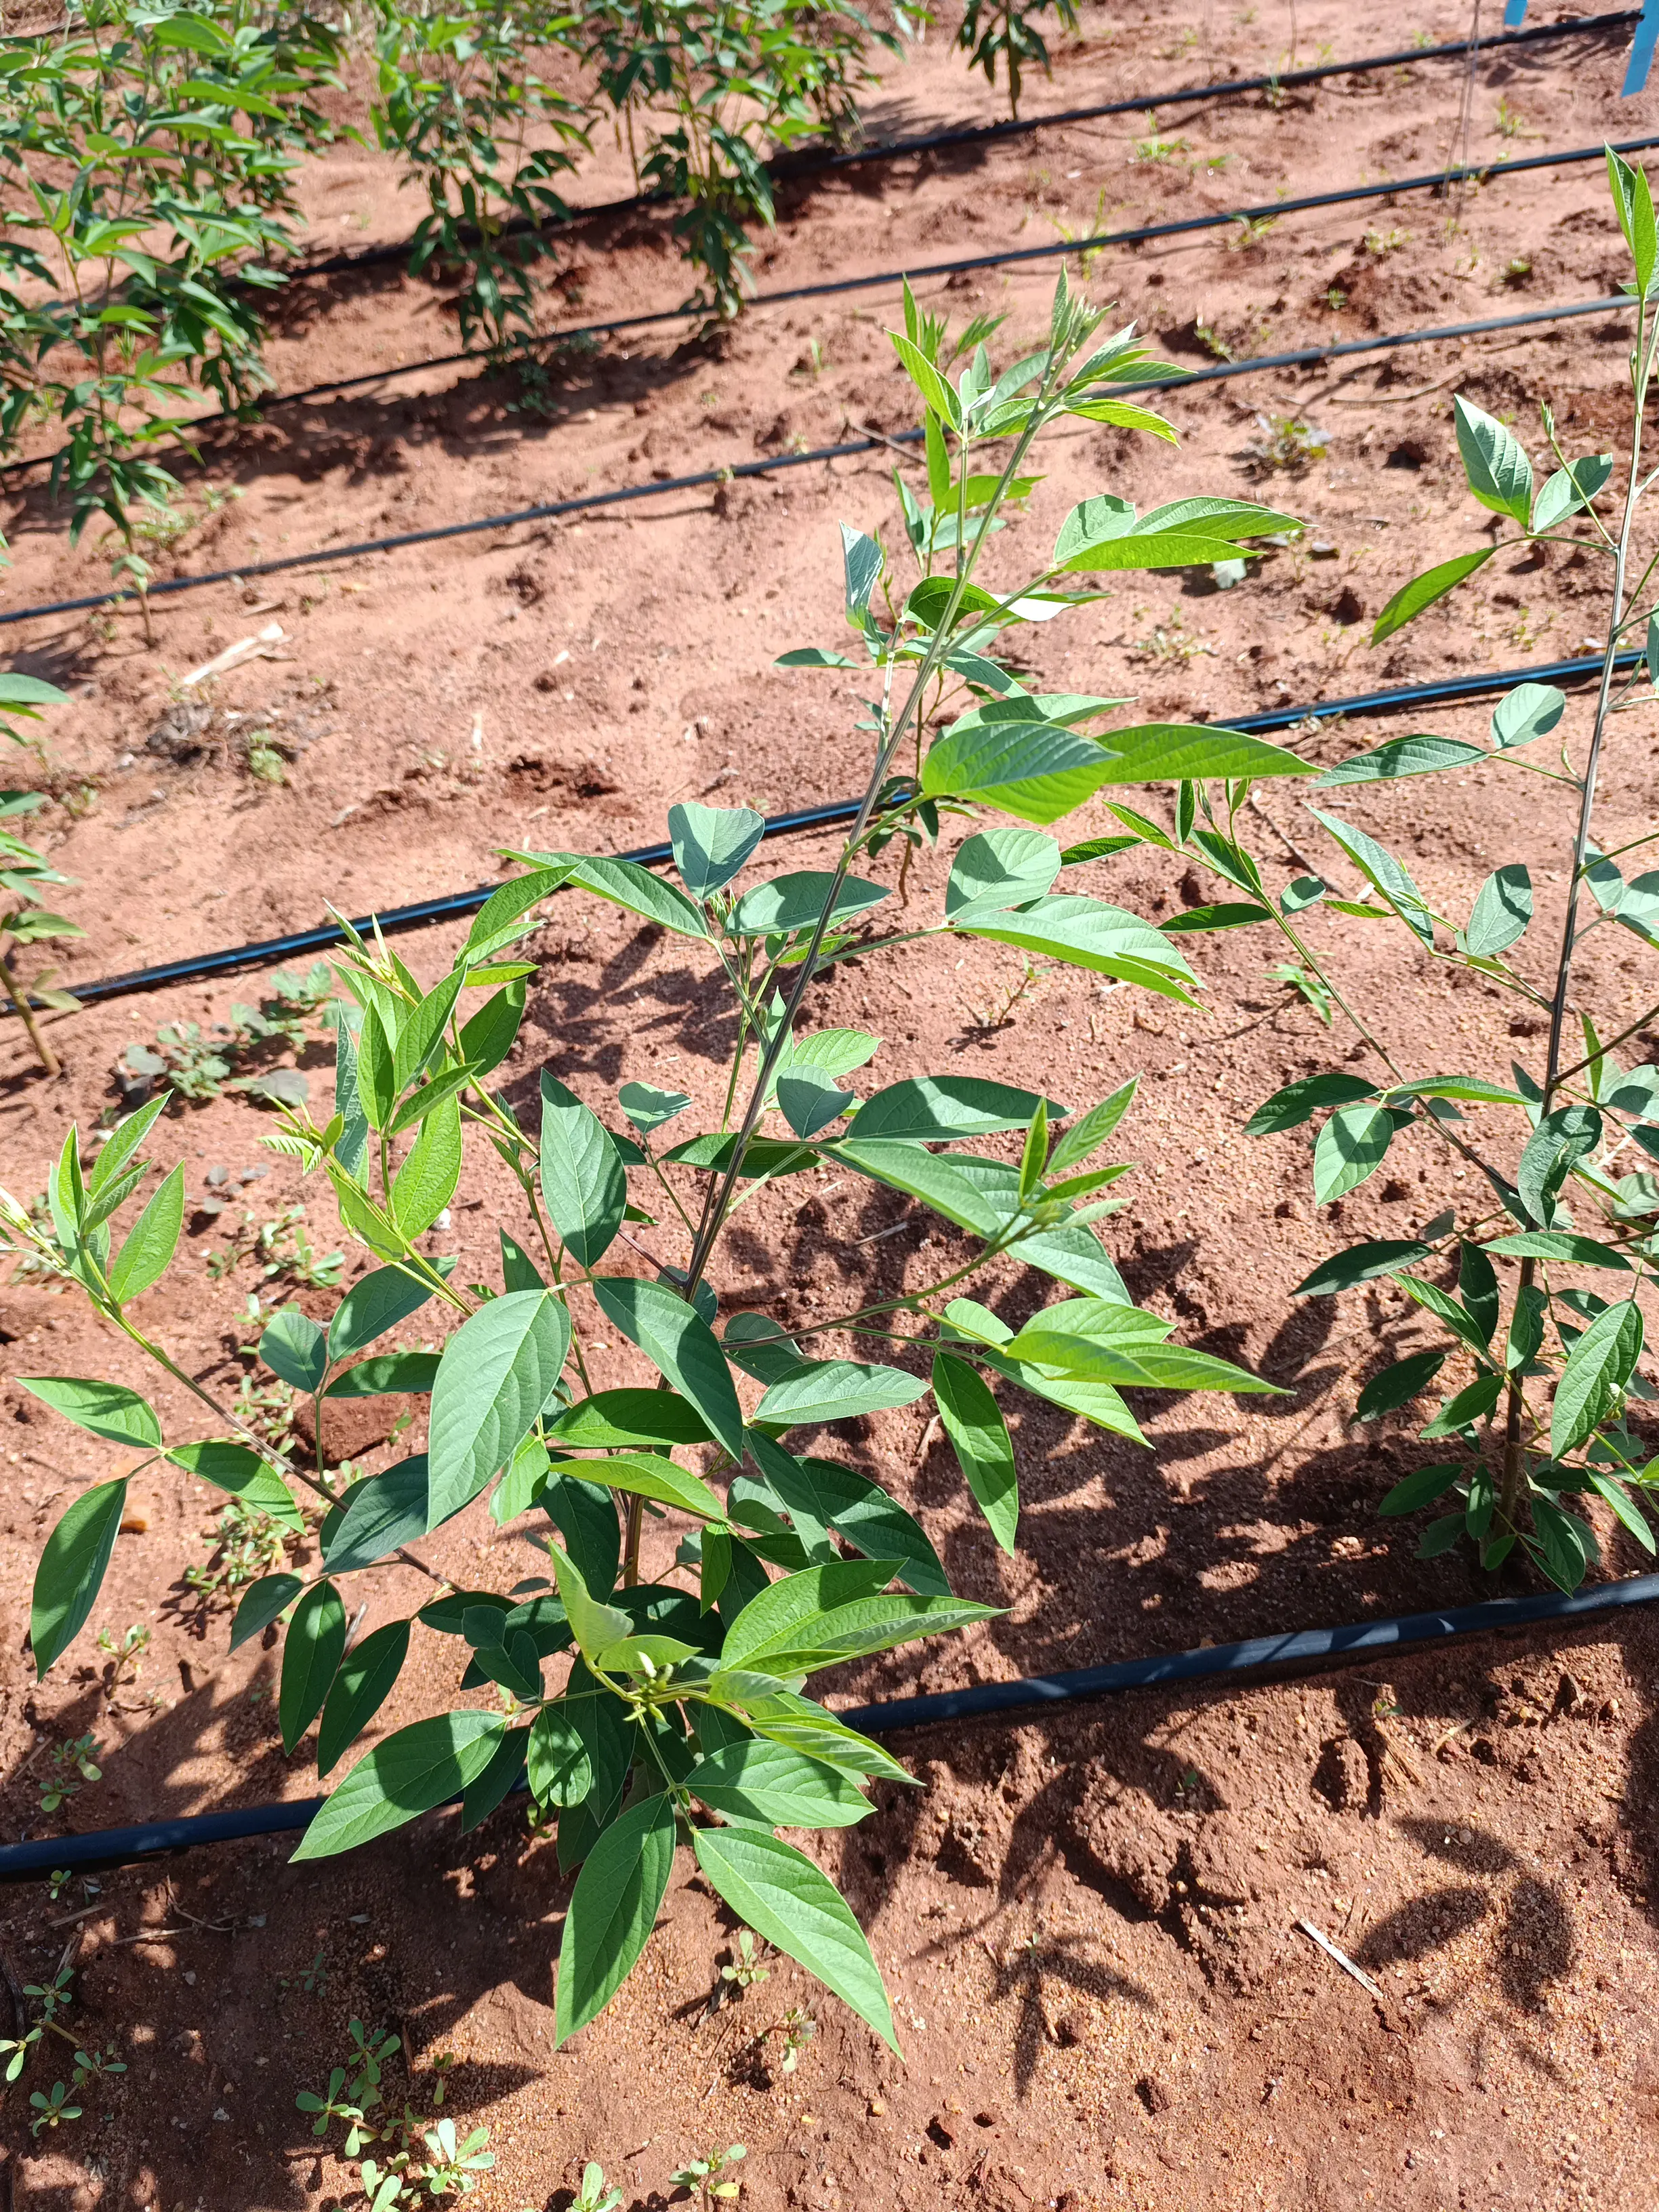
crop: pigeonpea
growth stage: flowering
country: Kenya
